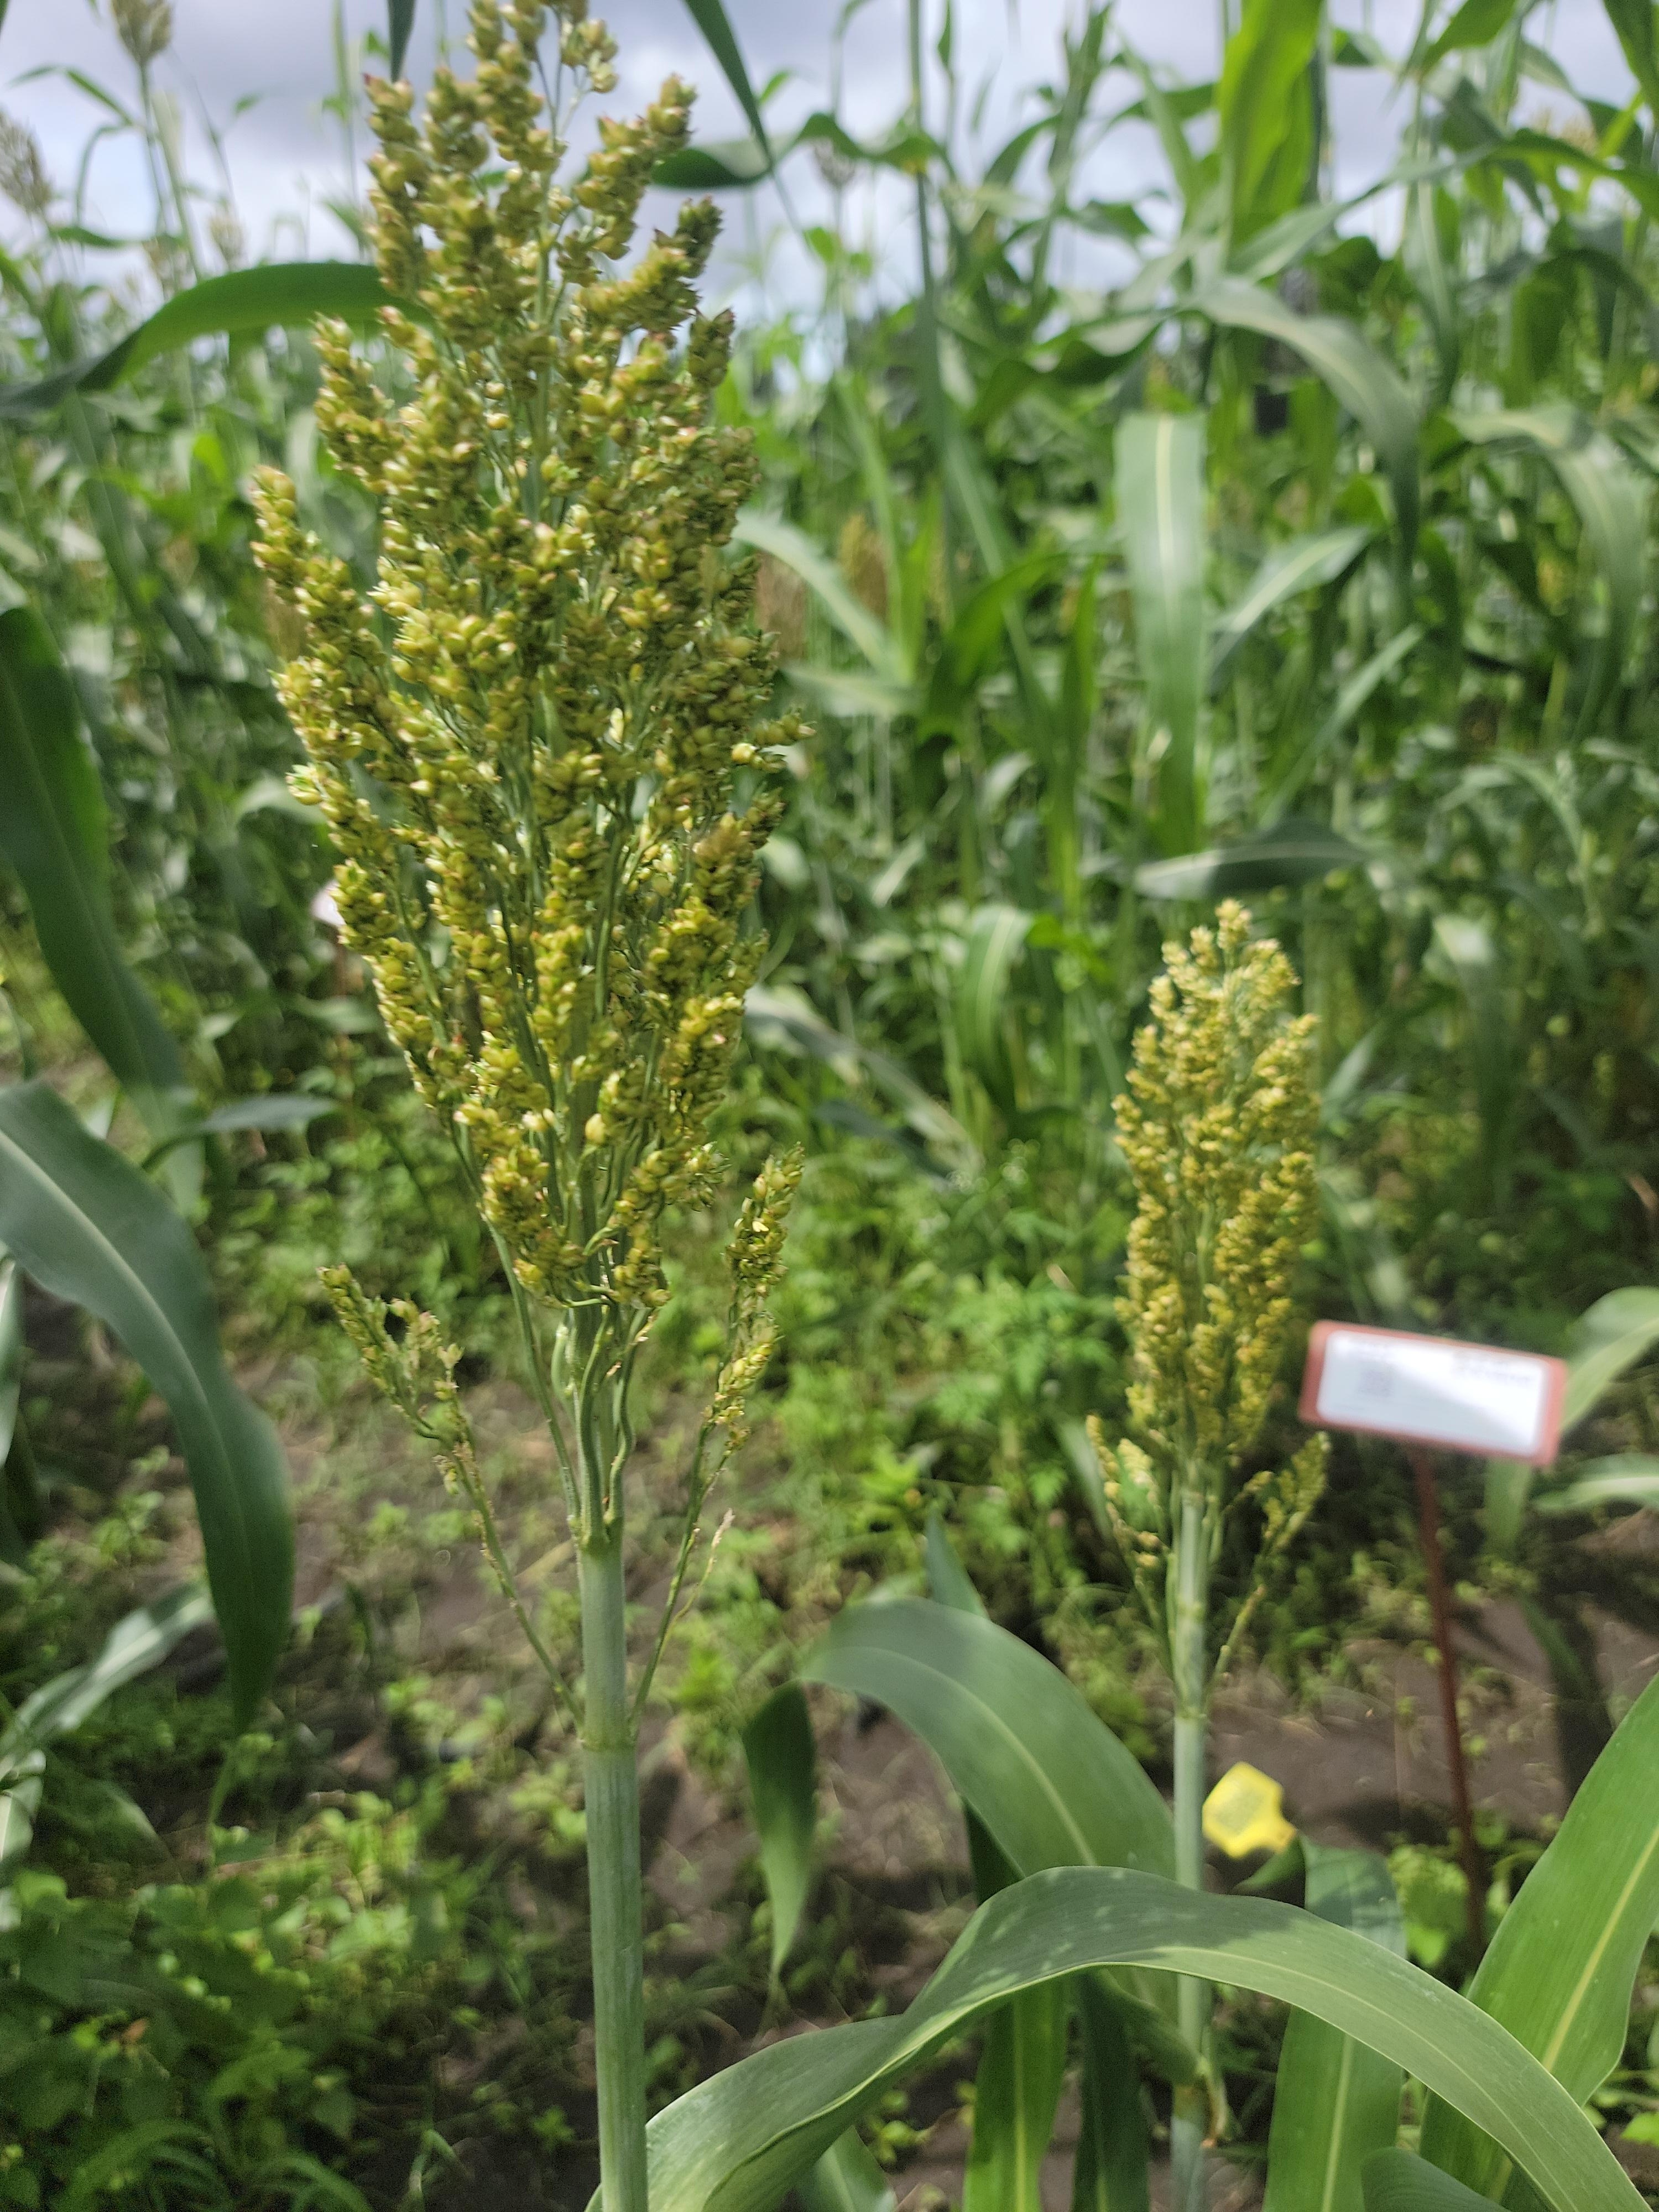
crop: sorghum
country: Tanzania
